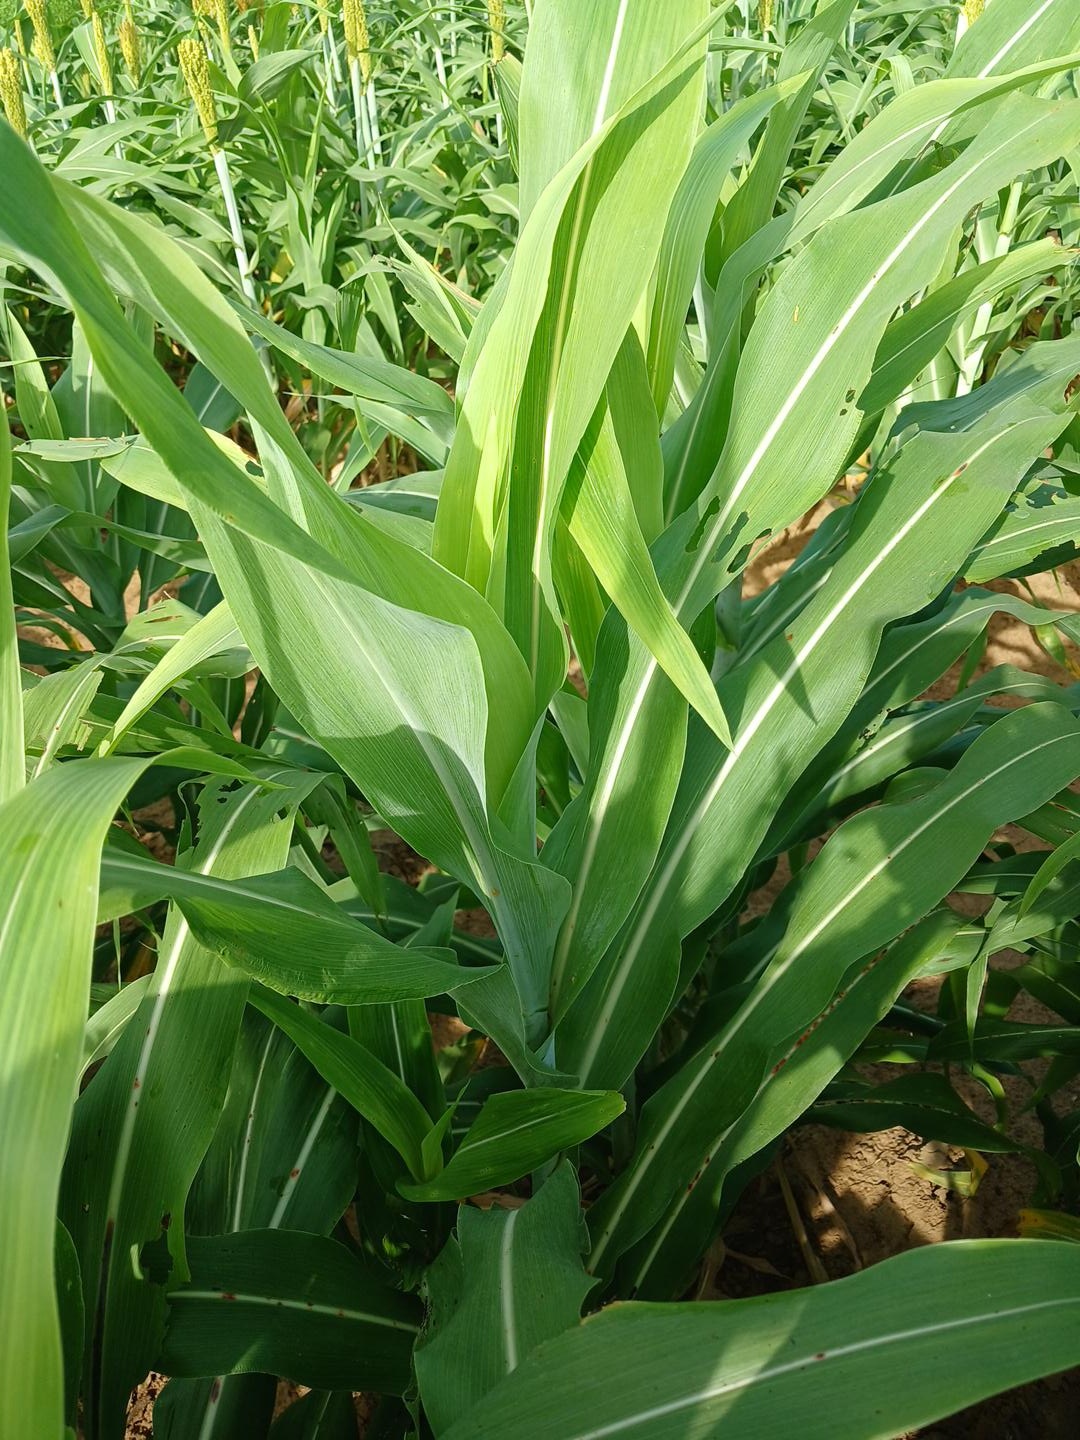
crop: sorghum
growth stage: vegetative
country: Senegal
